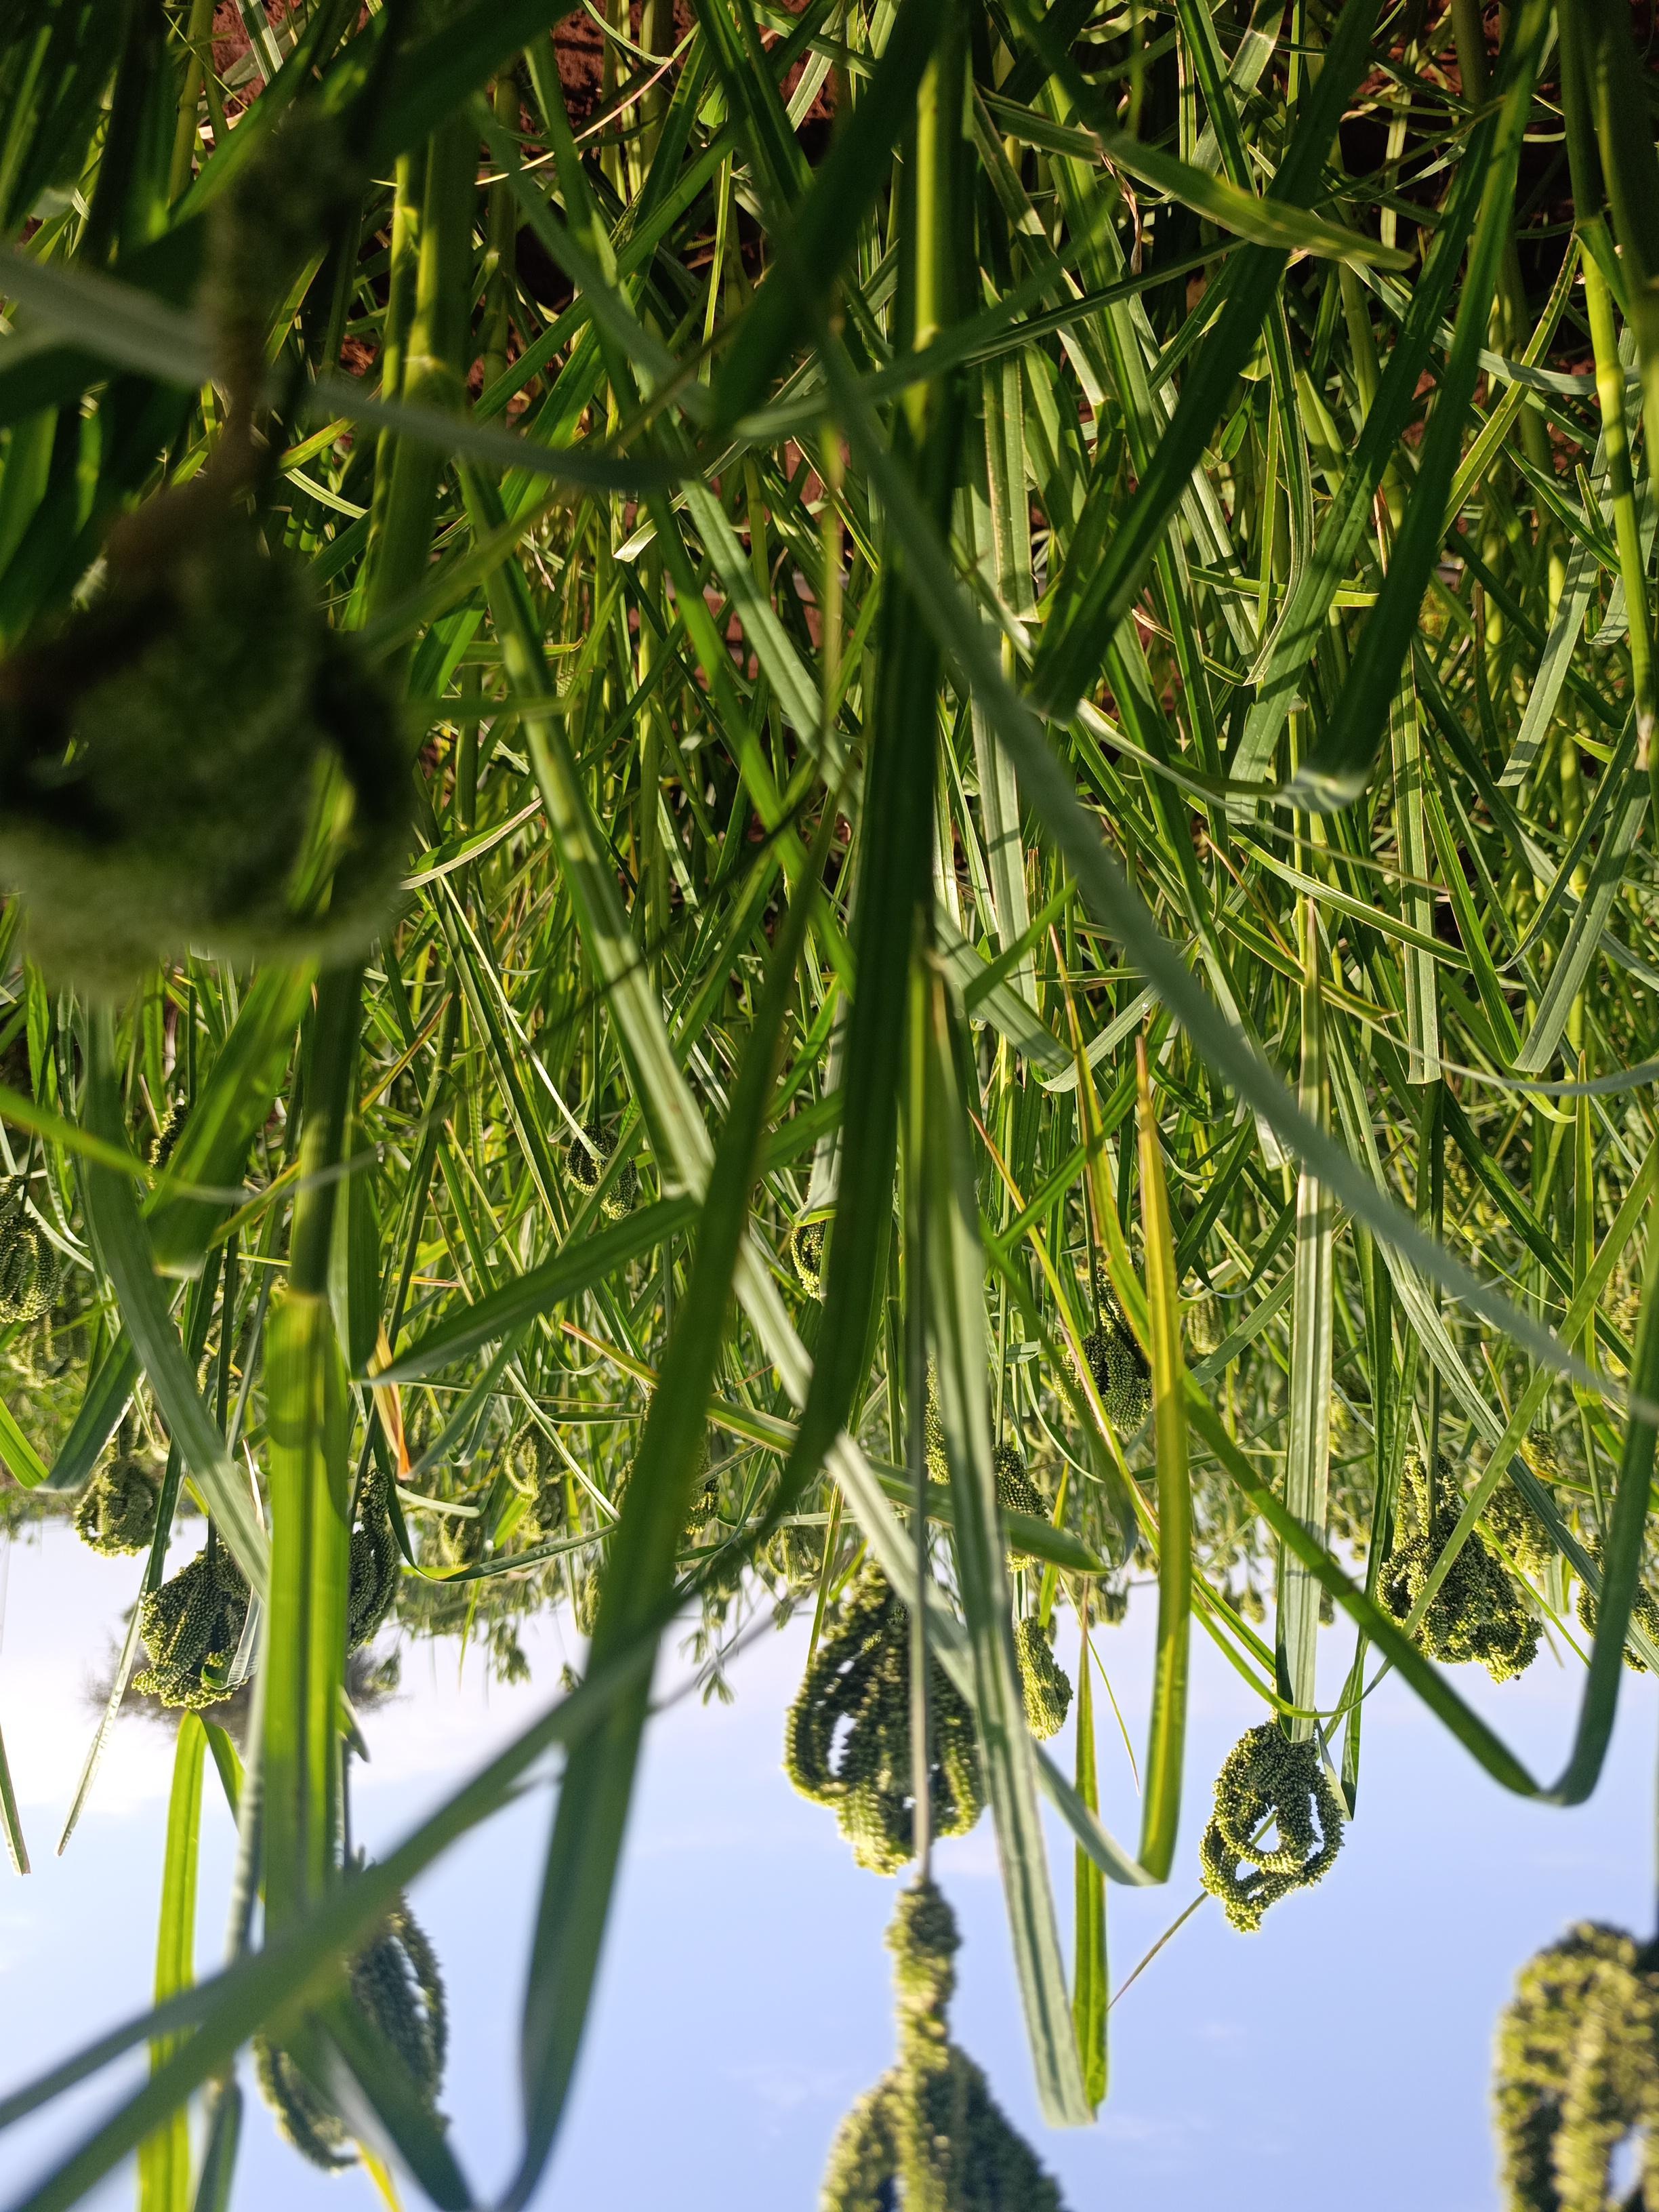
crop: finger millet
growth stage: filling grain
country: Kenya
